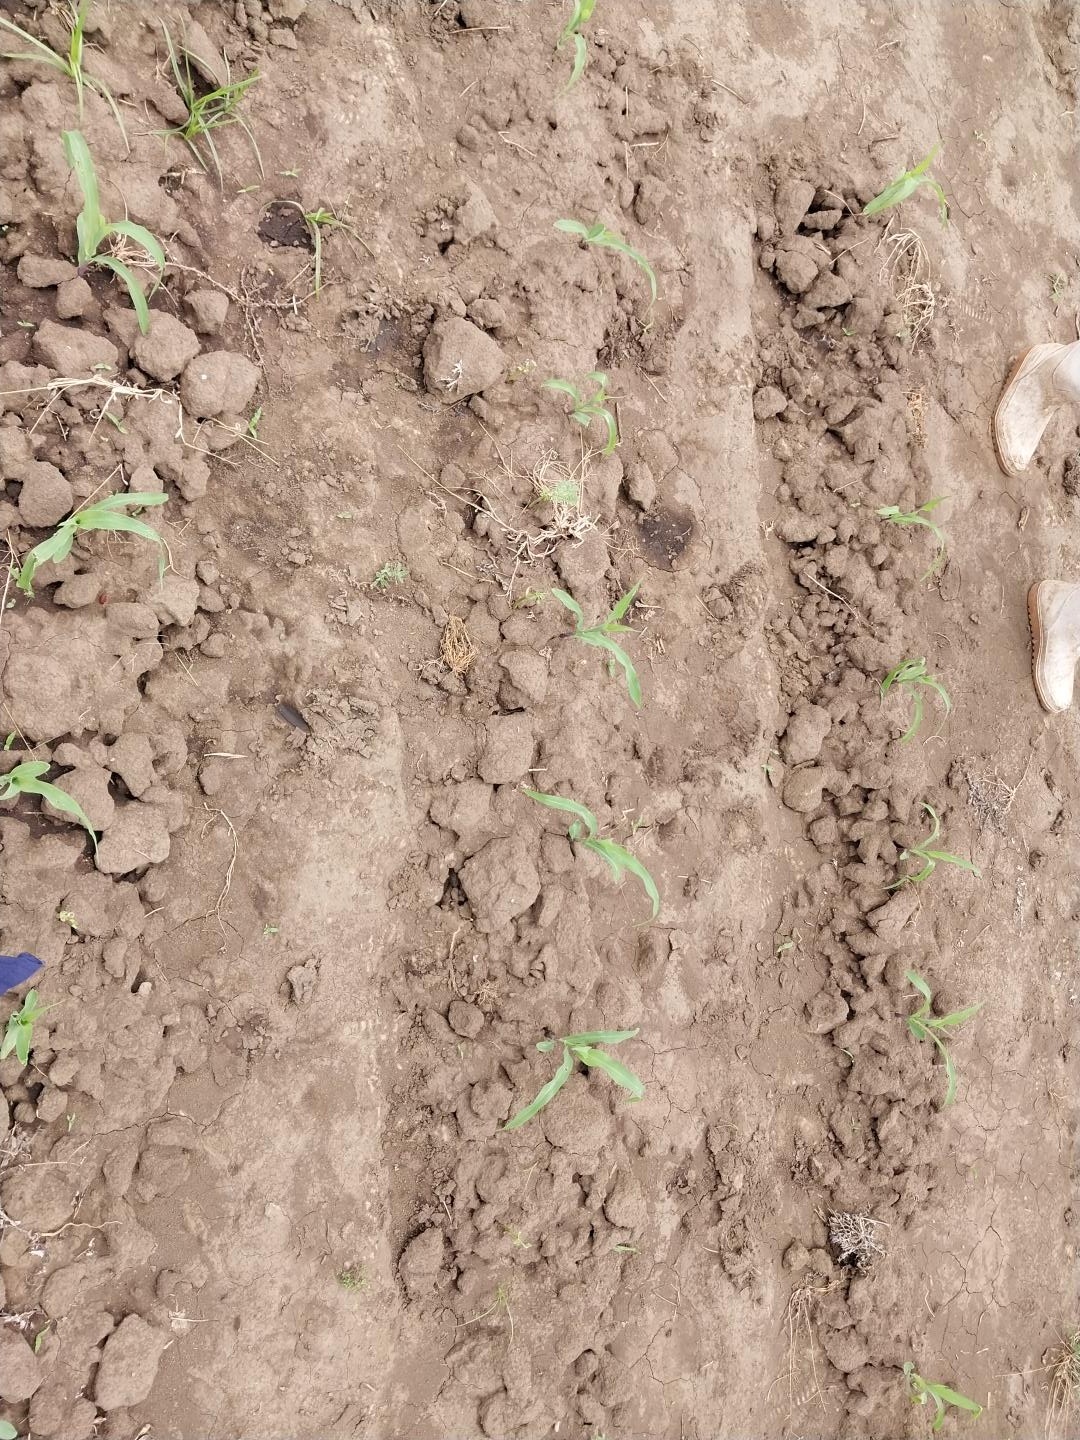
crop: maize
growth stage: emergence
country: Tanzania
